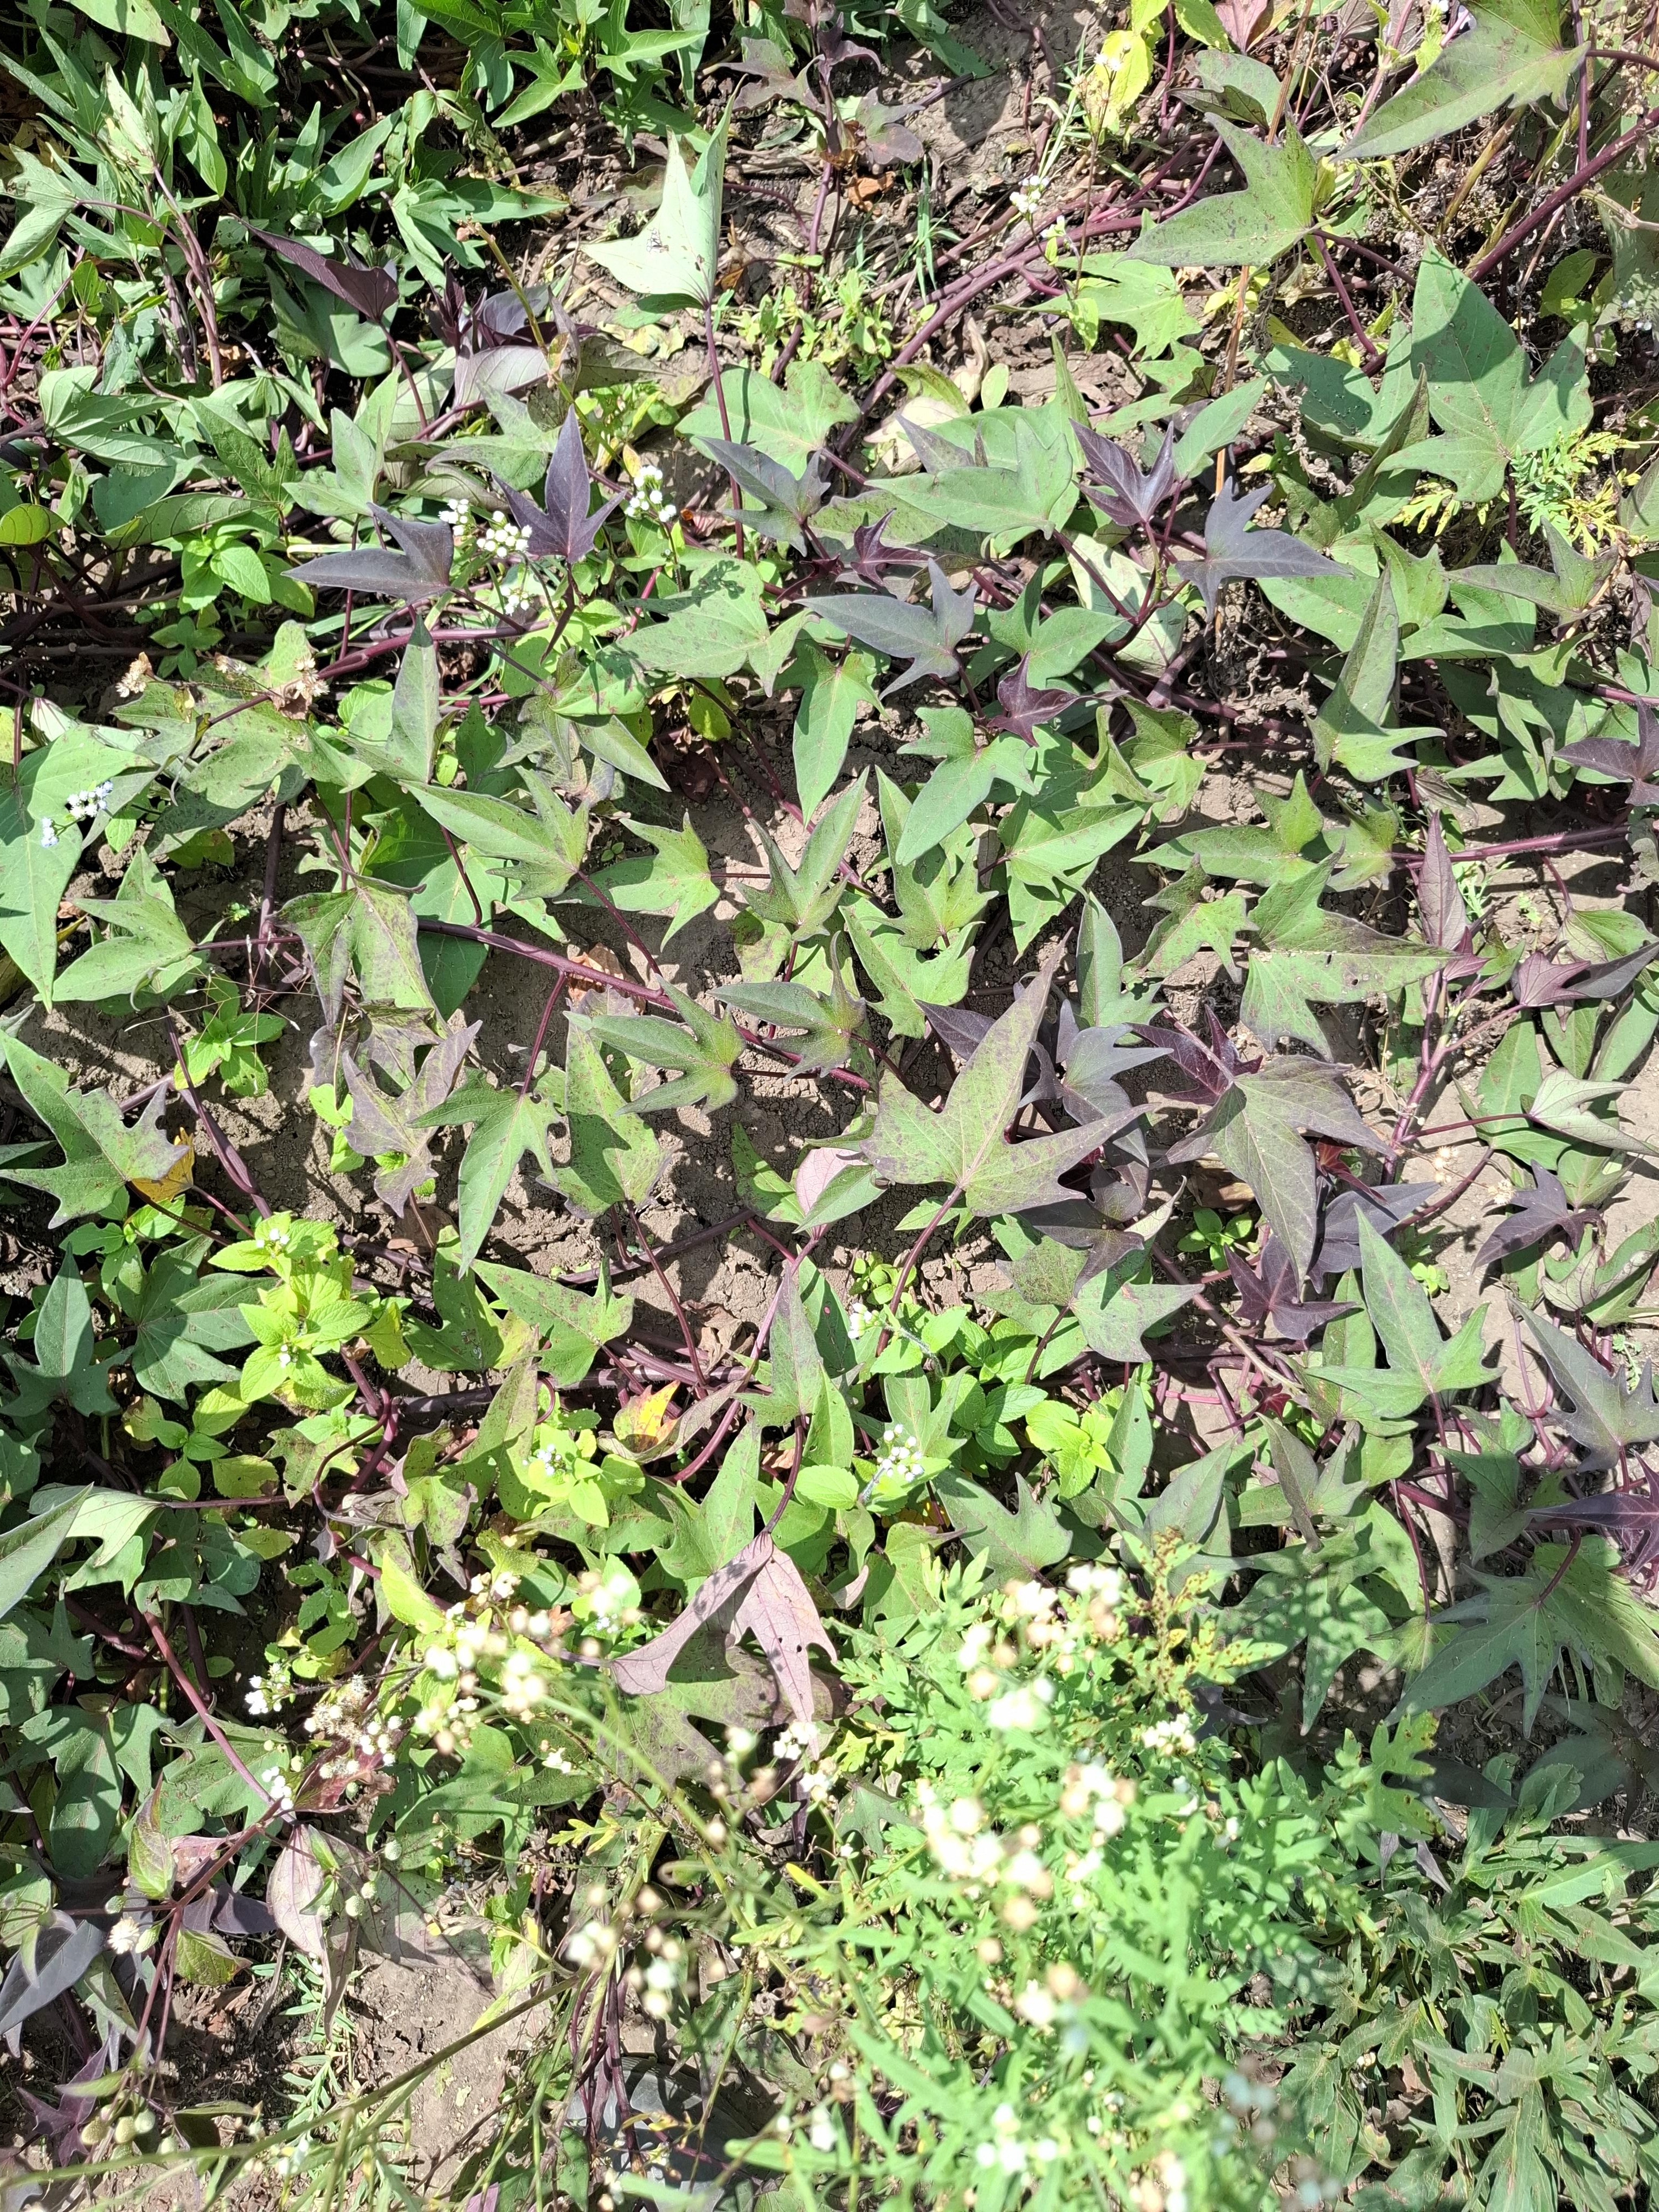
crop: sweet potato
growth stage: flowering
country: Tanzania
